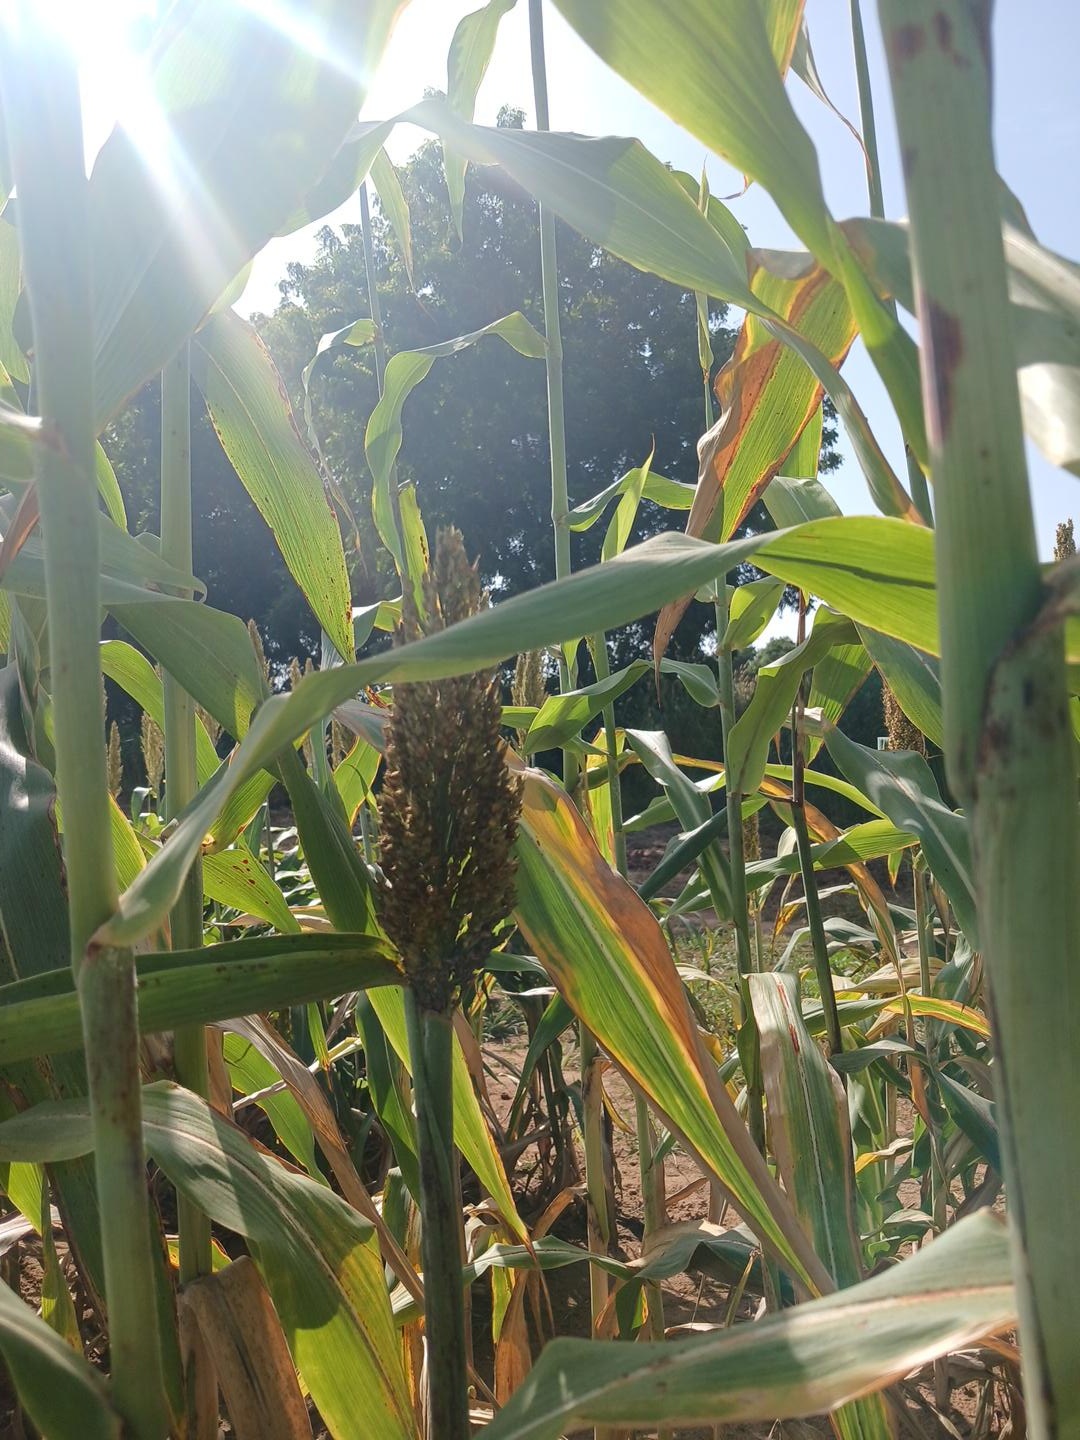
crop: sorghum
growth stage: filling grain
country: Senegal
